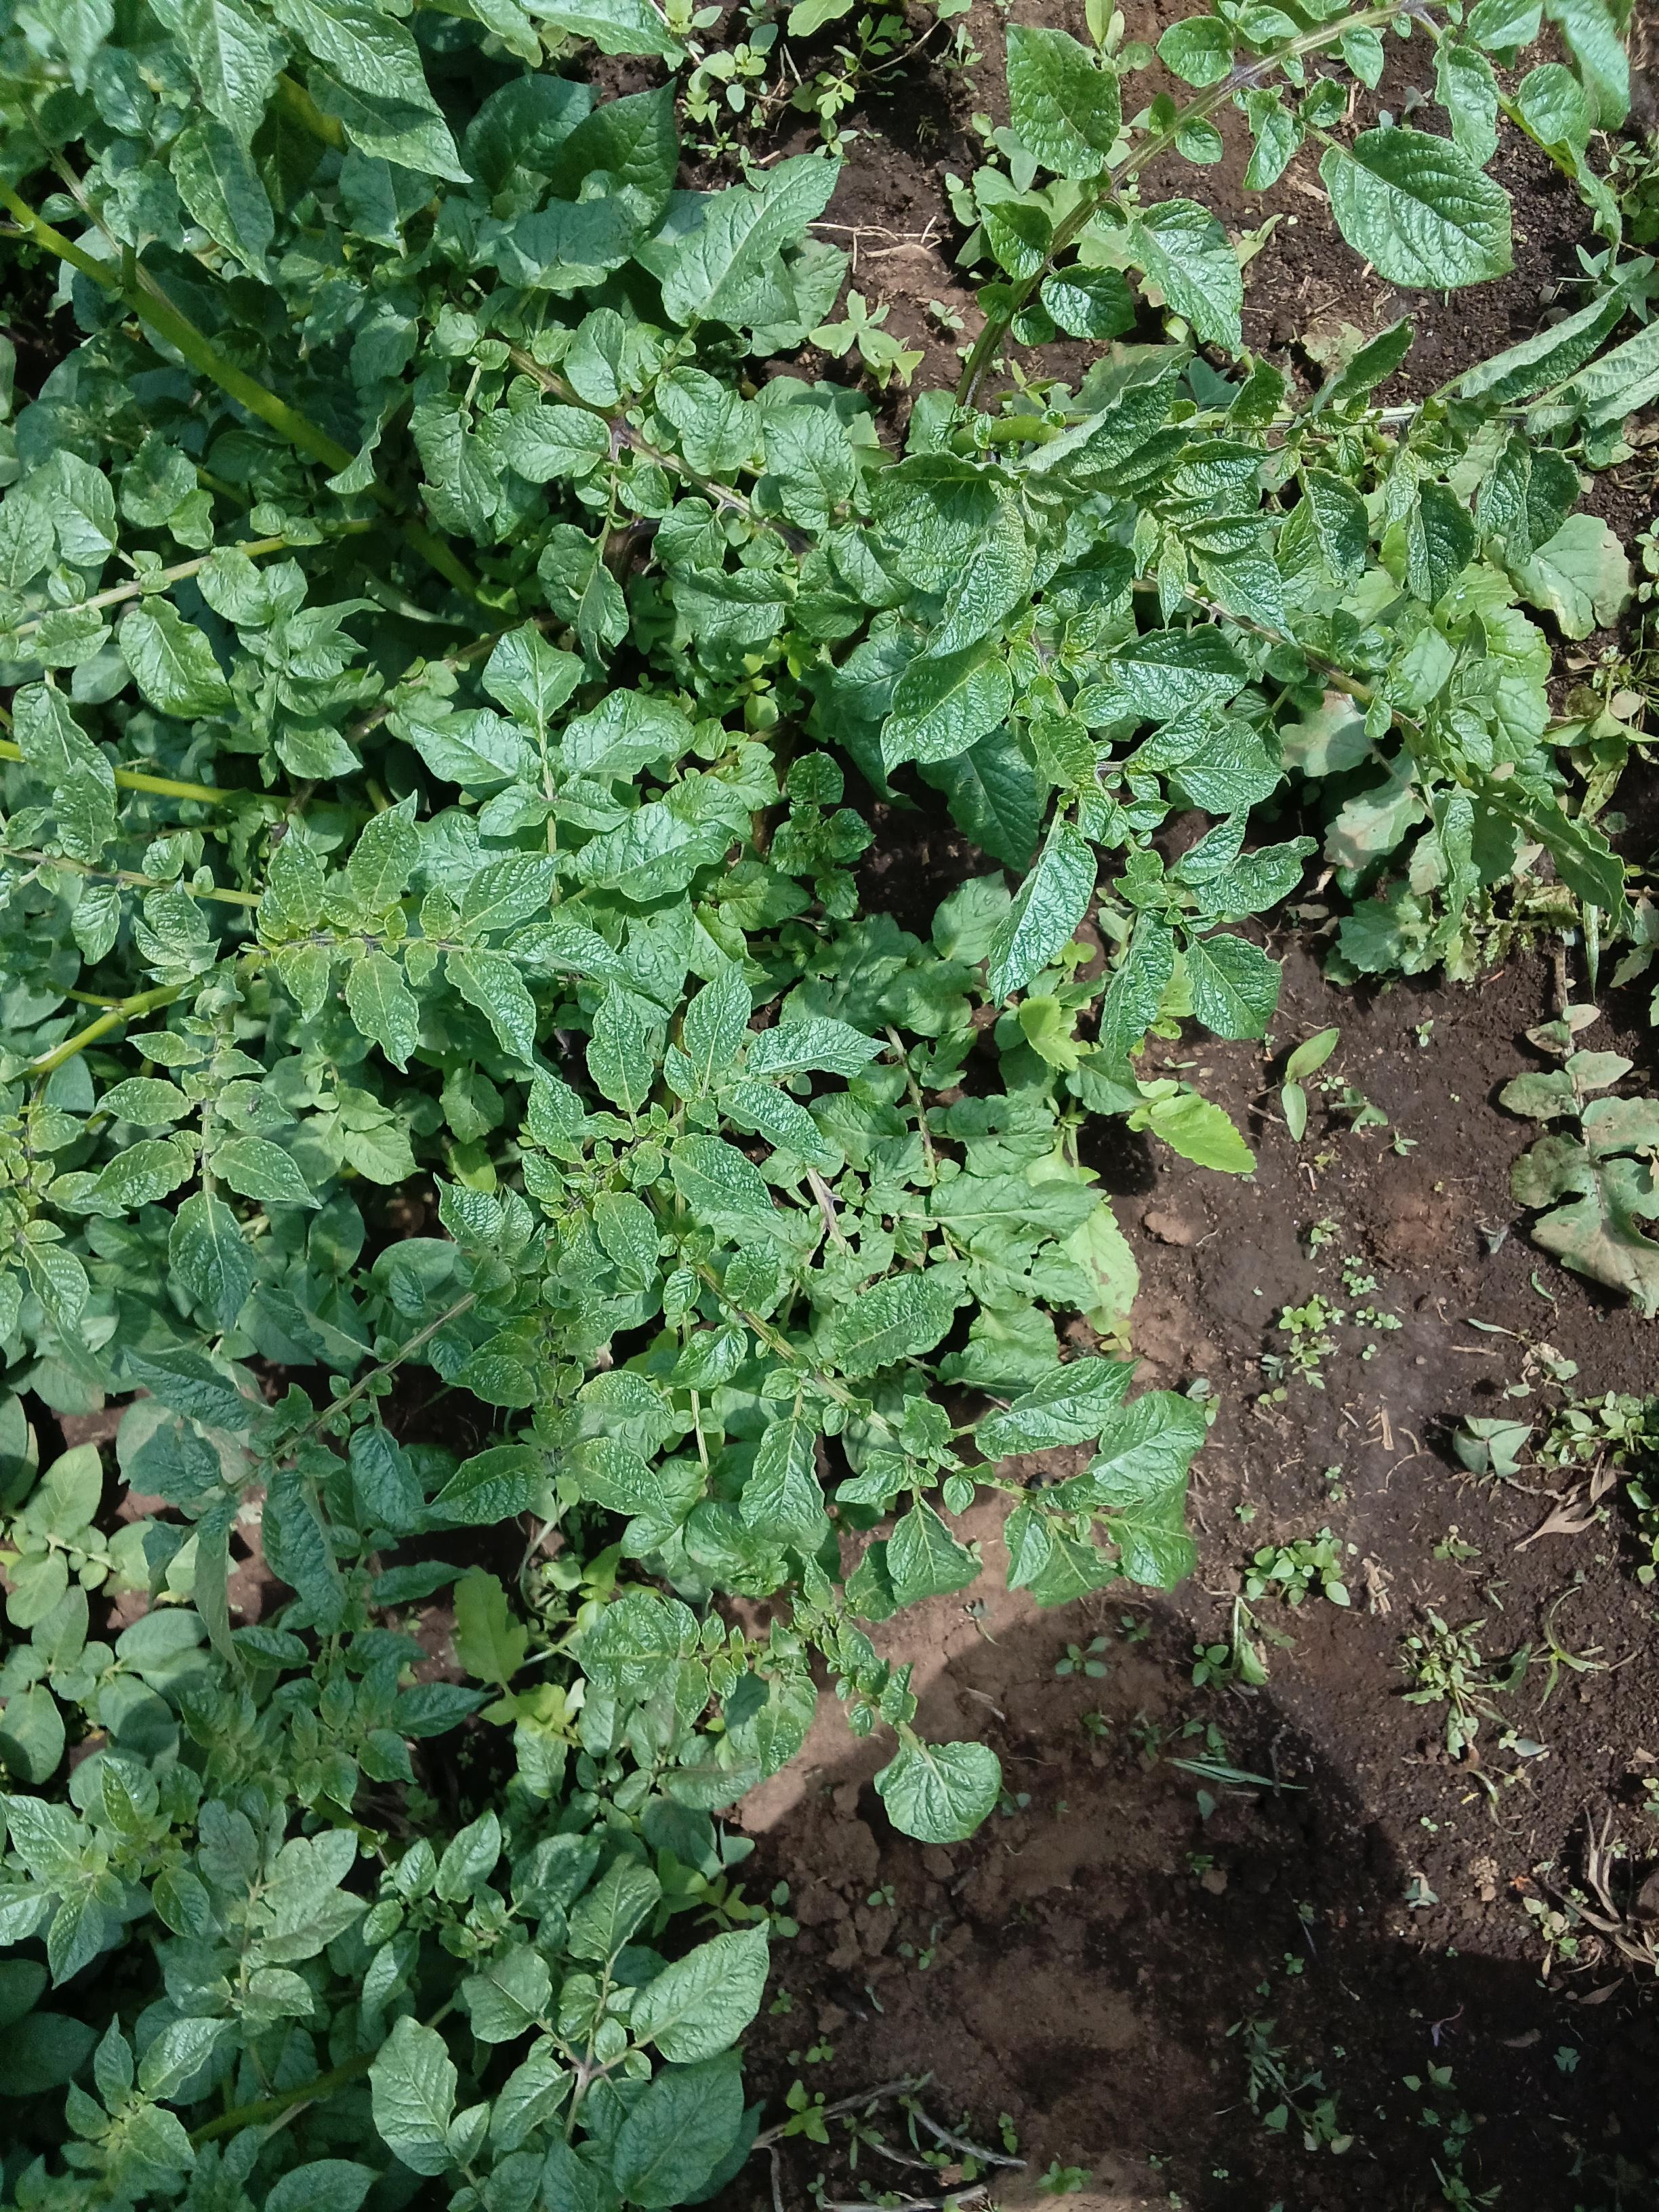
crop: potato
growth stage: flowering
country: Kenya
